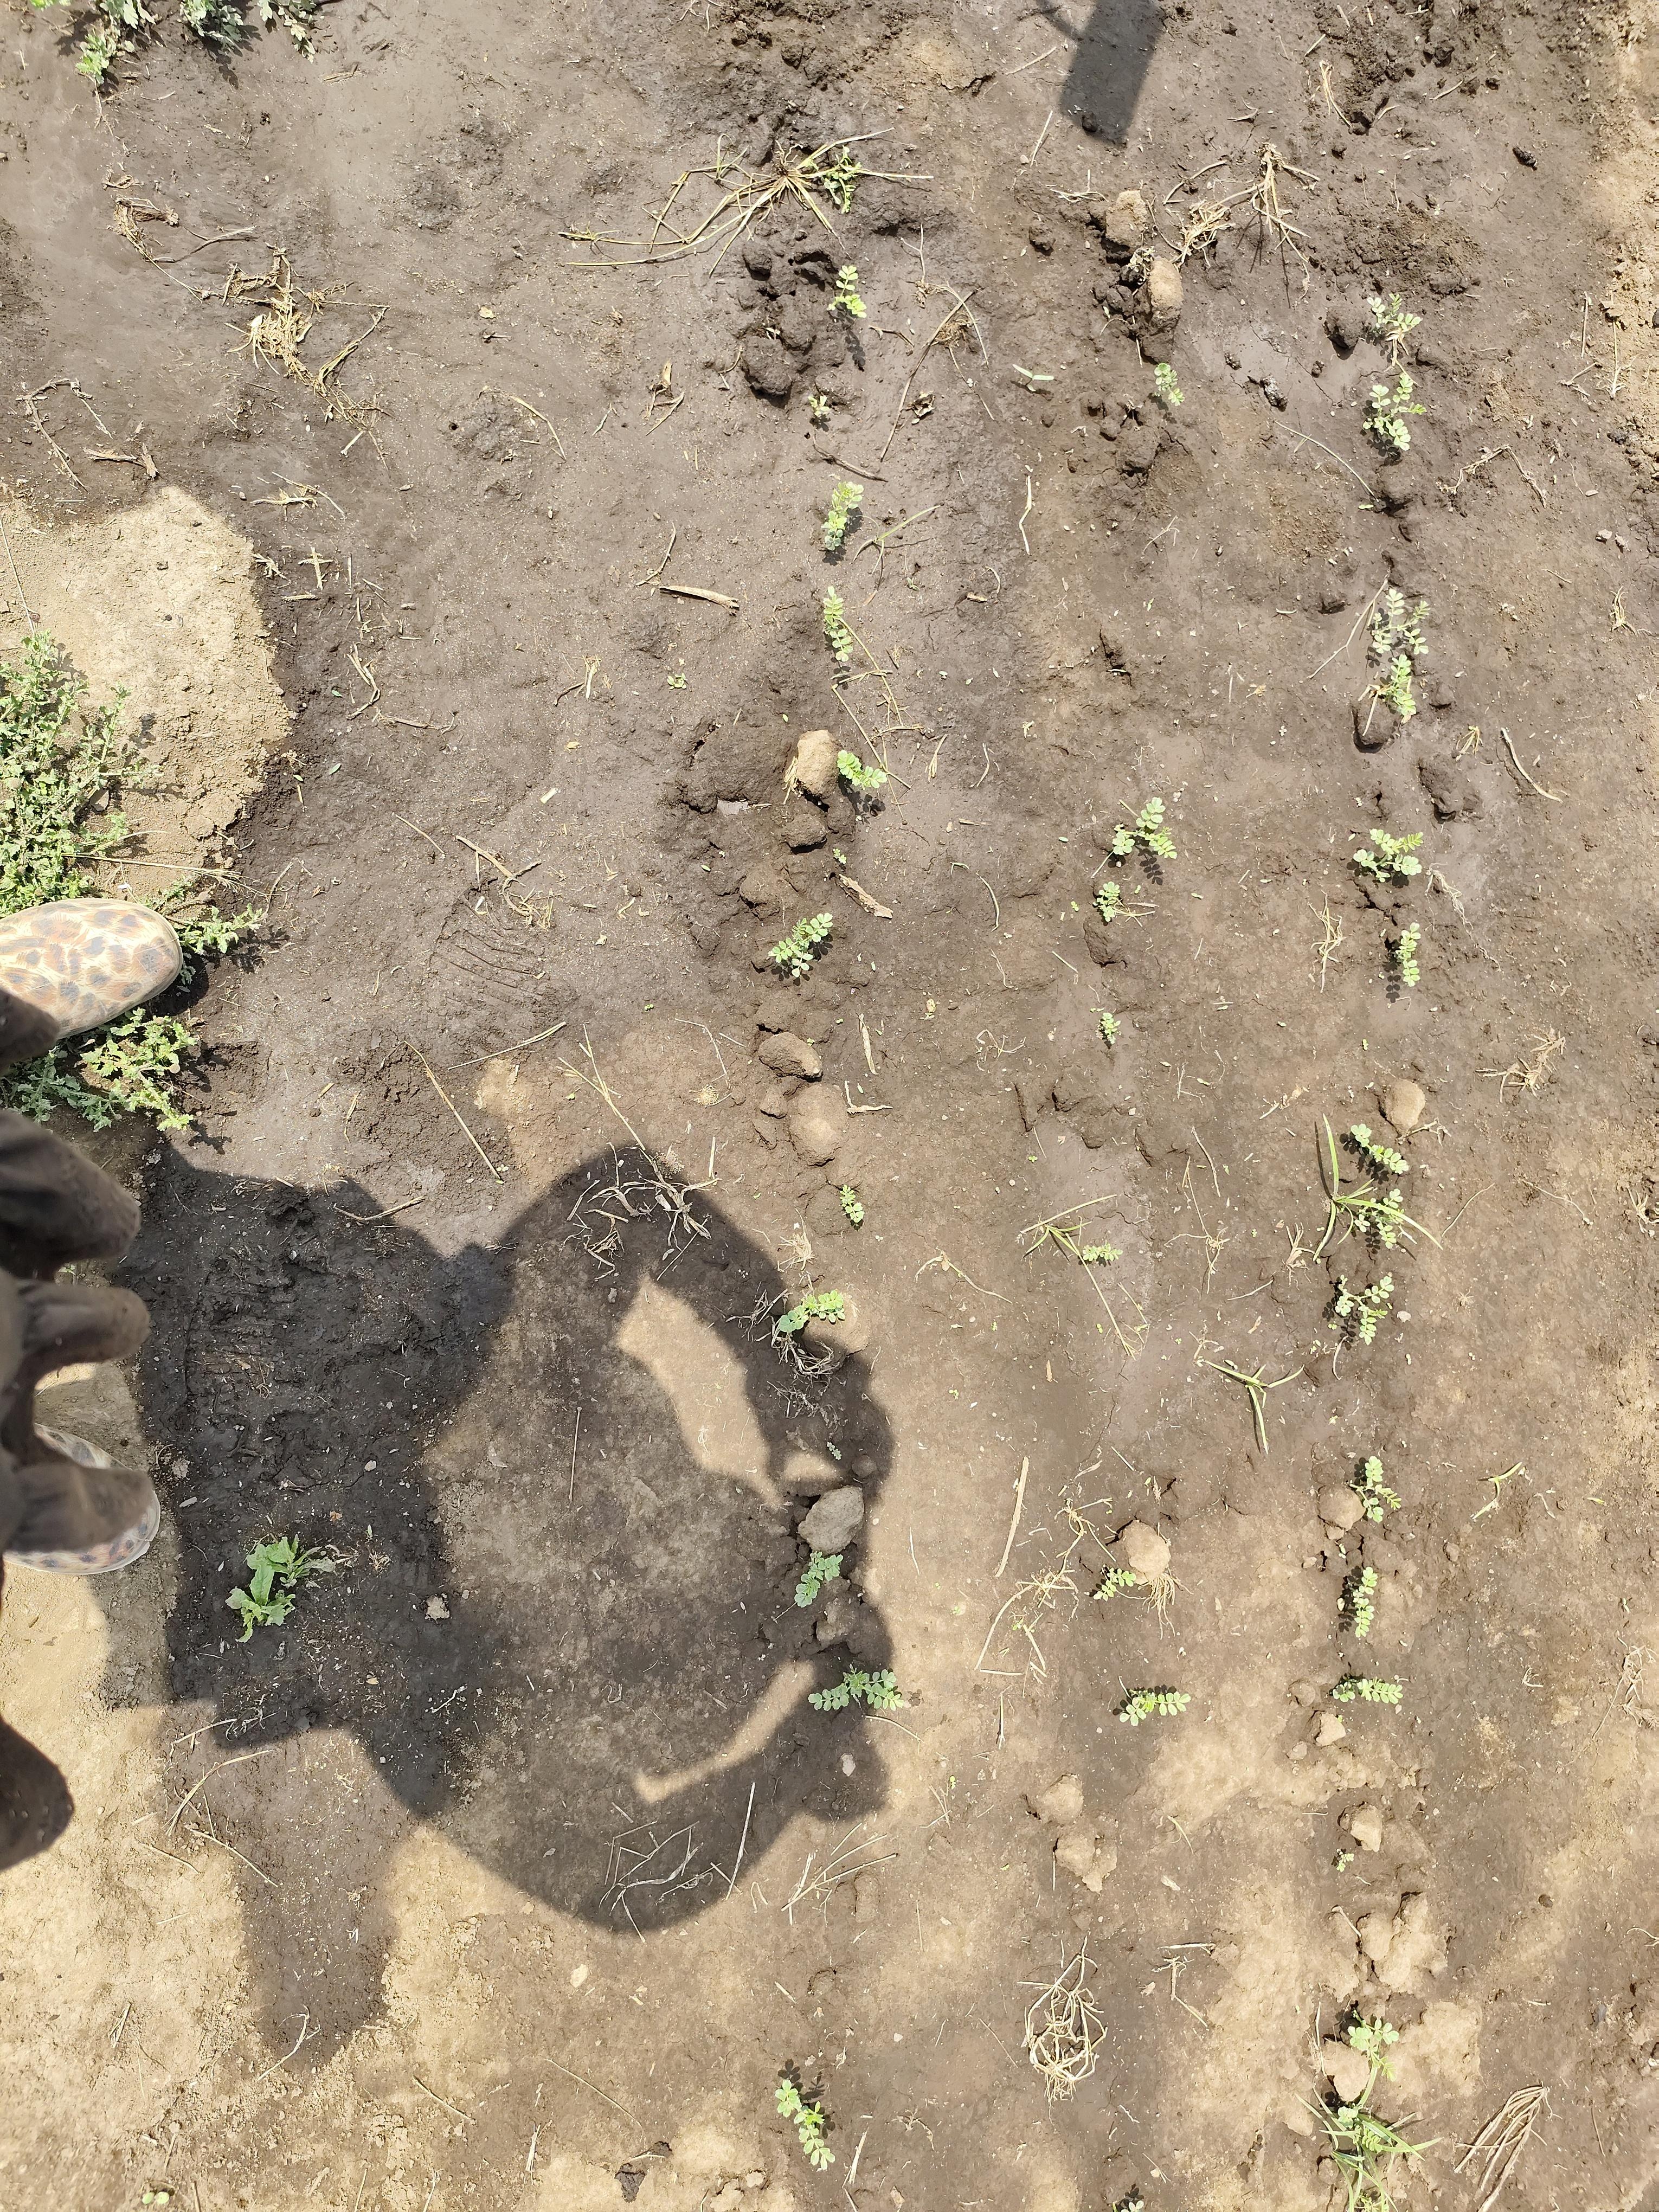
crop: chickpea
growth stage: emergence
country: Tanzania
